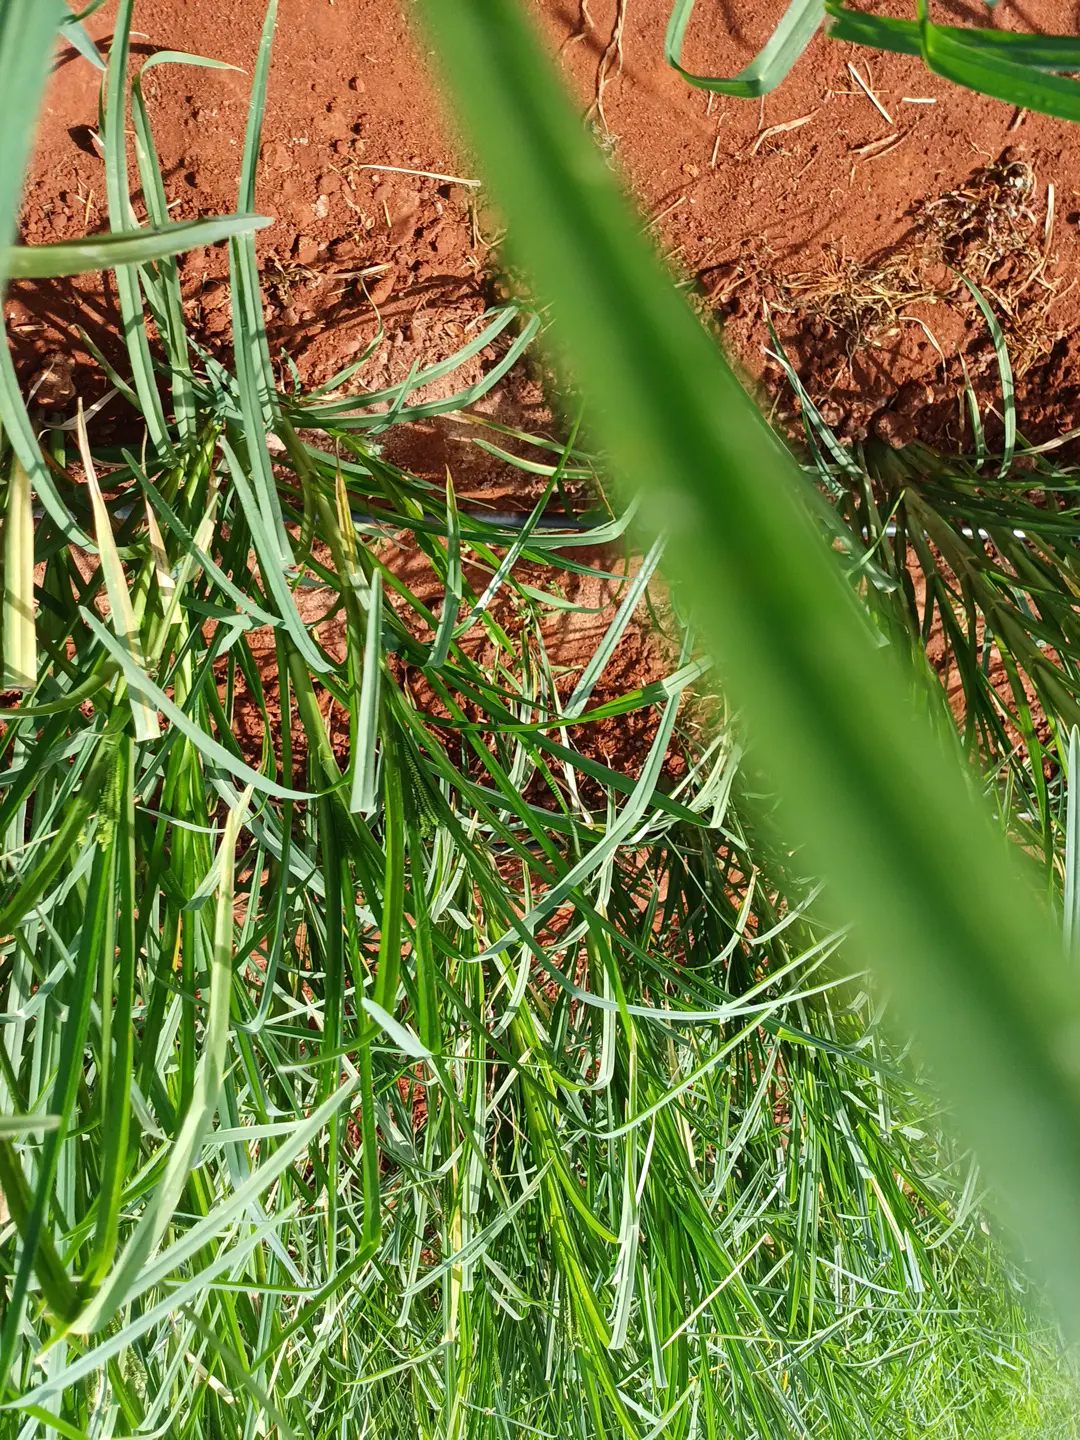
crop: finger millet
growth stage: flowering
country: Kenya
